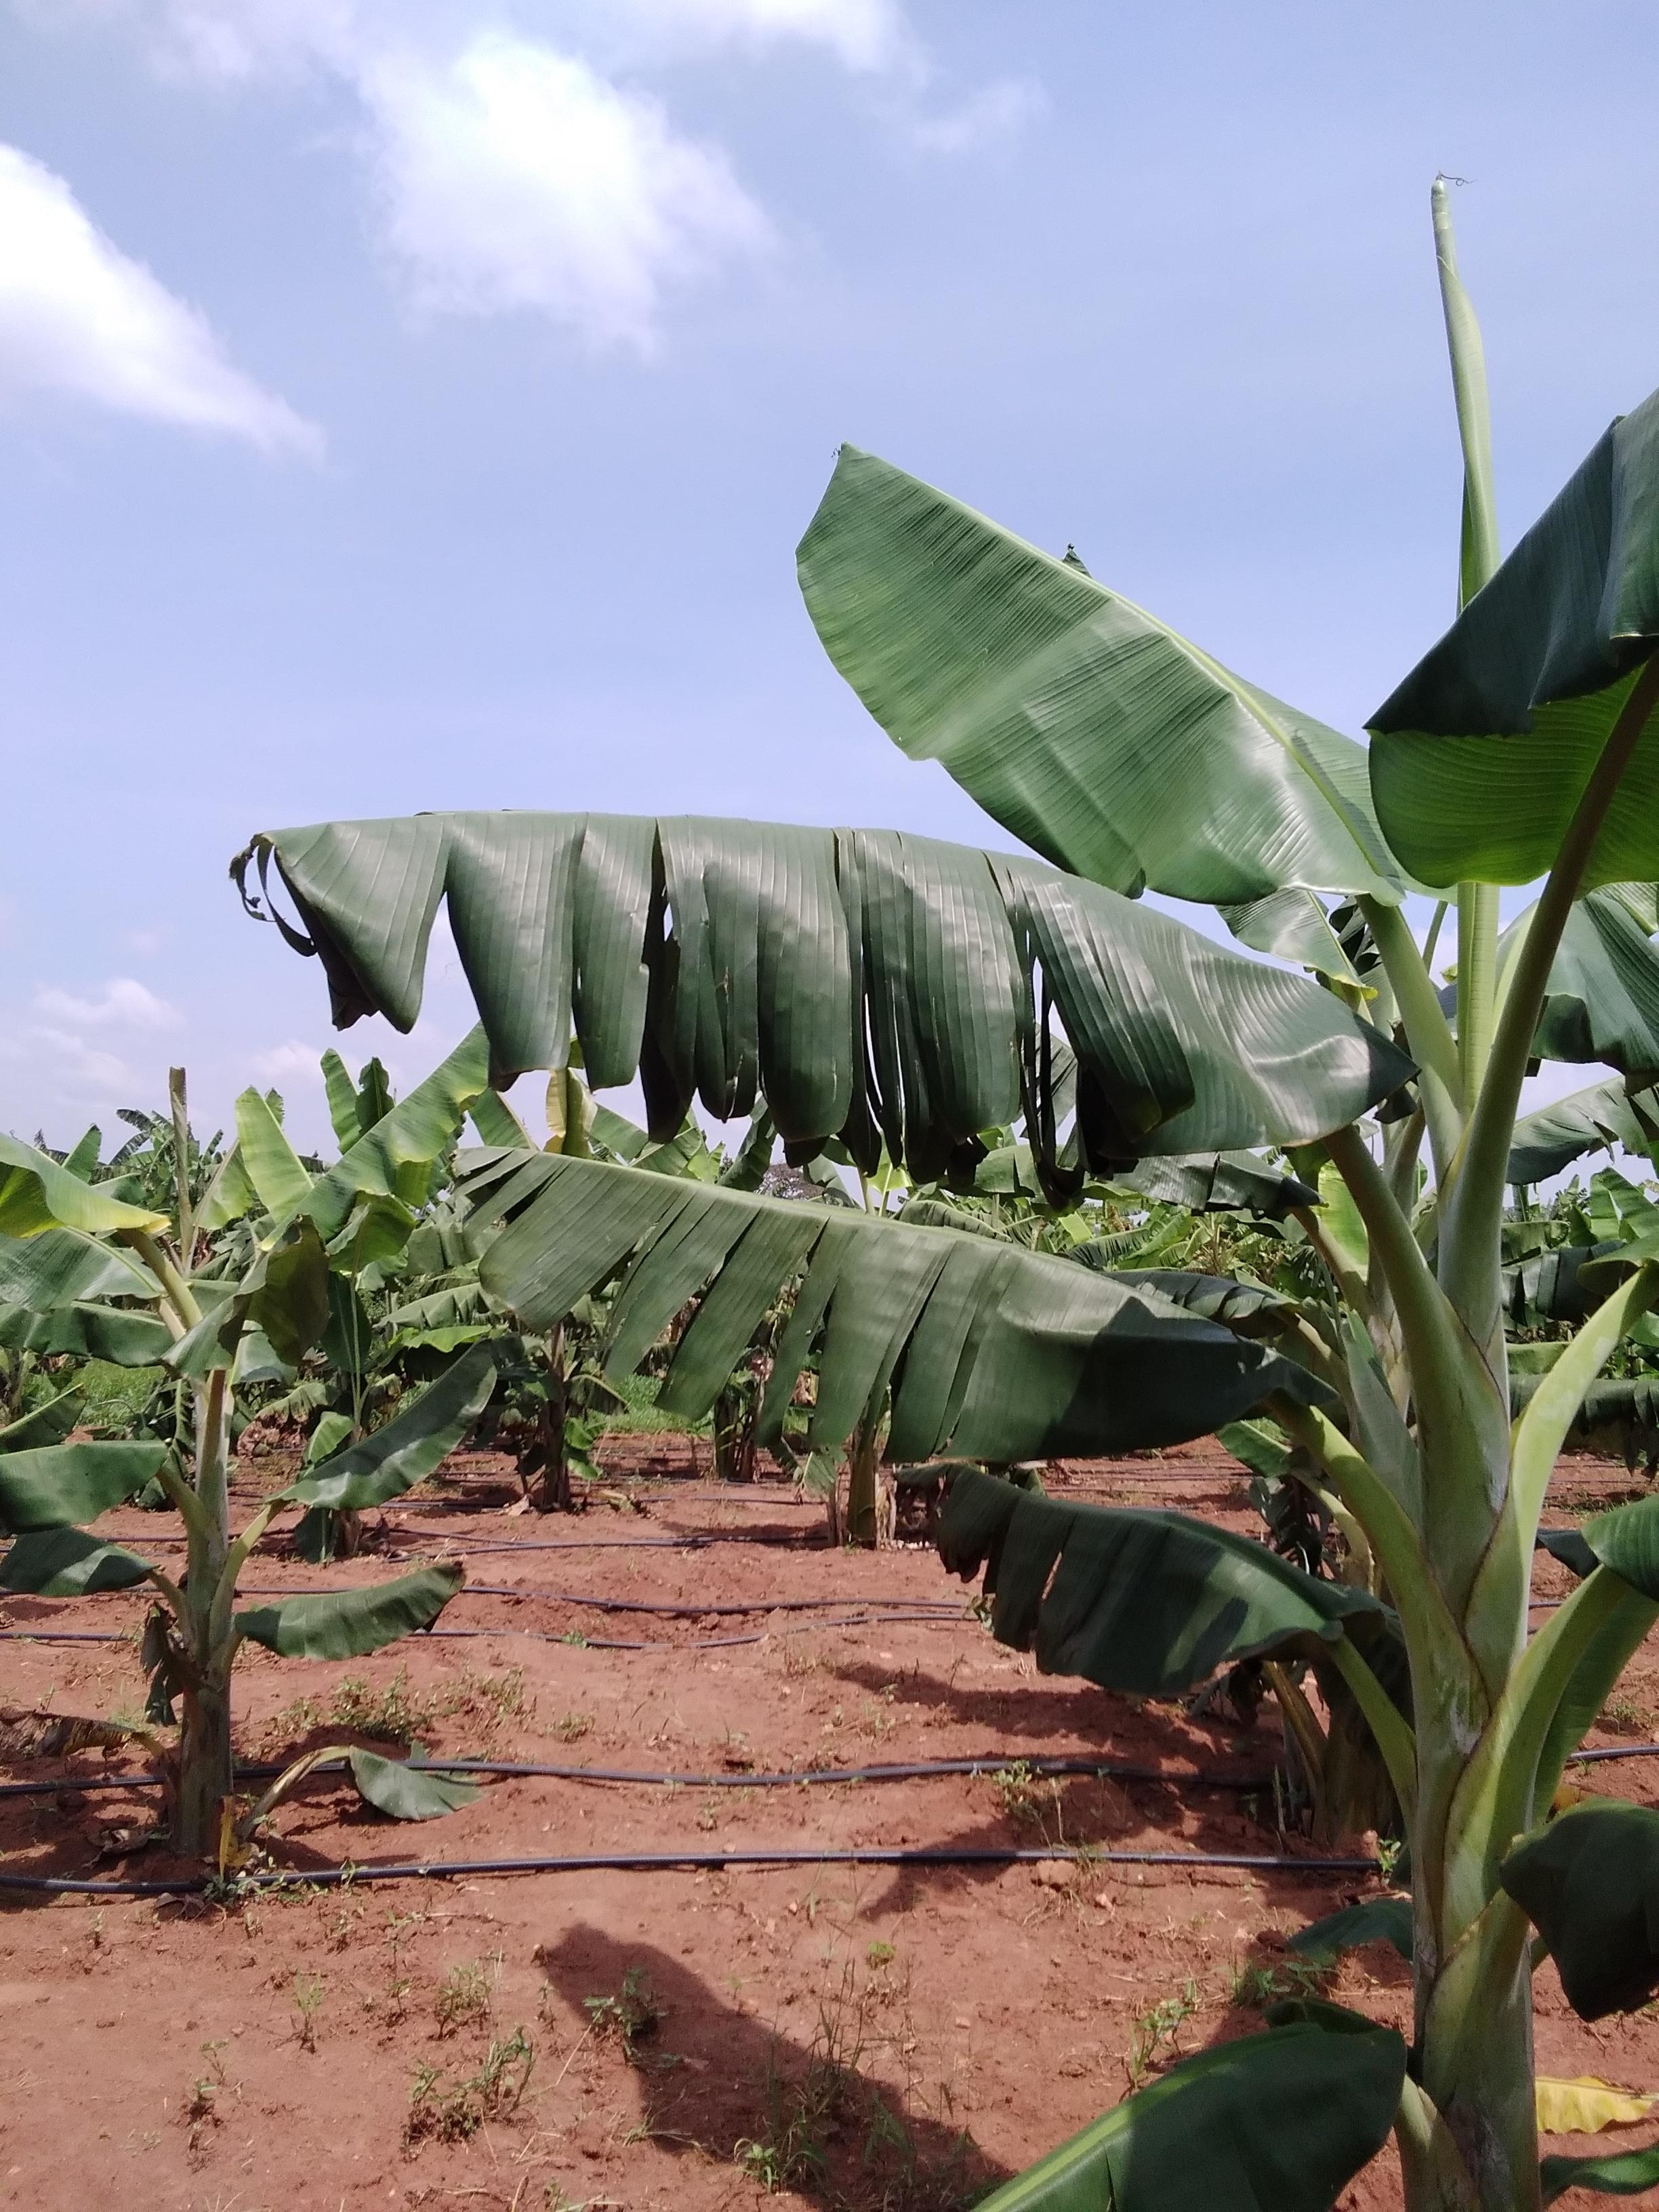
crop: banana
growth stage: vegetative
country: Uganda
